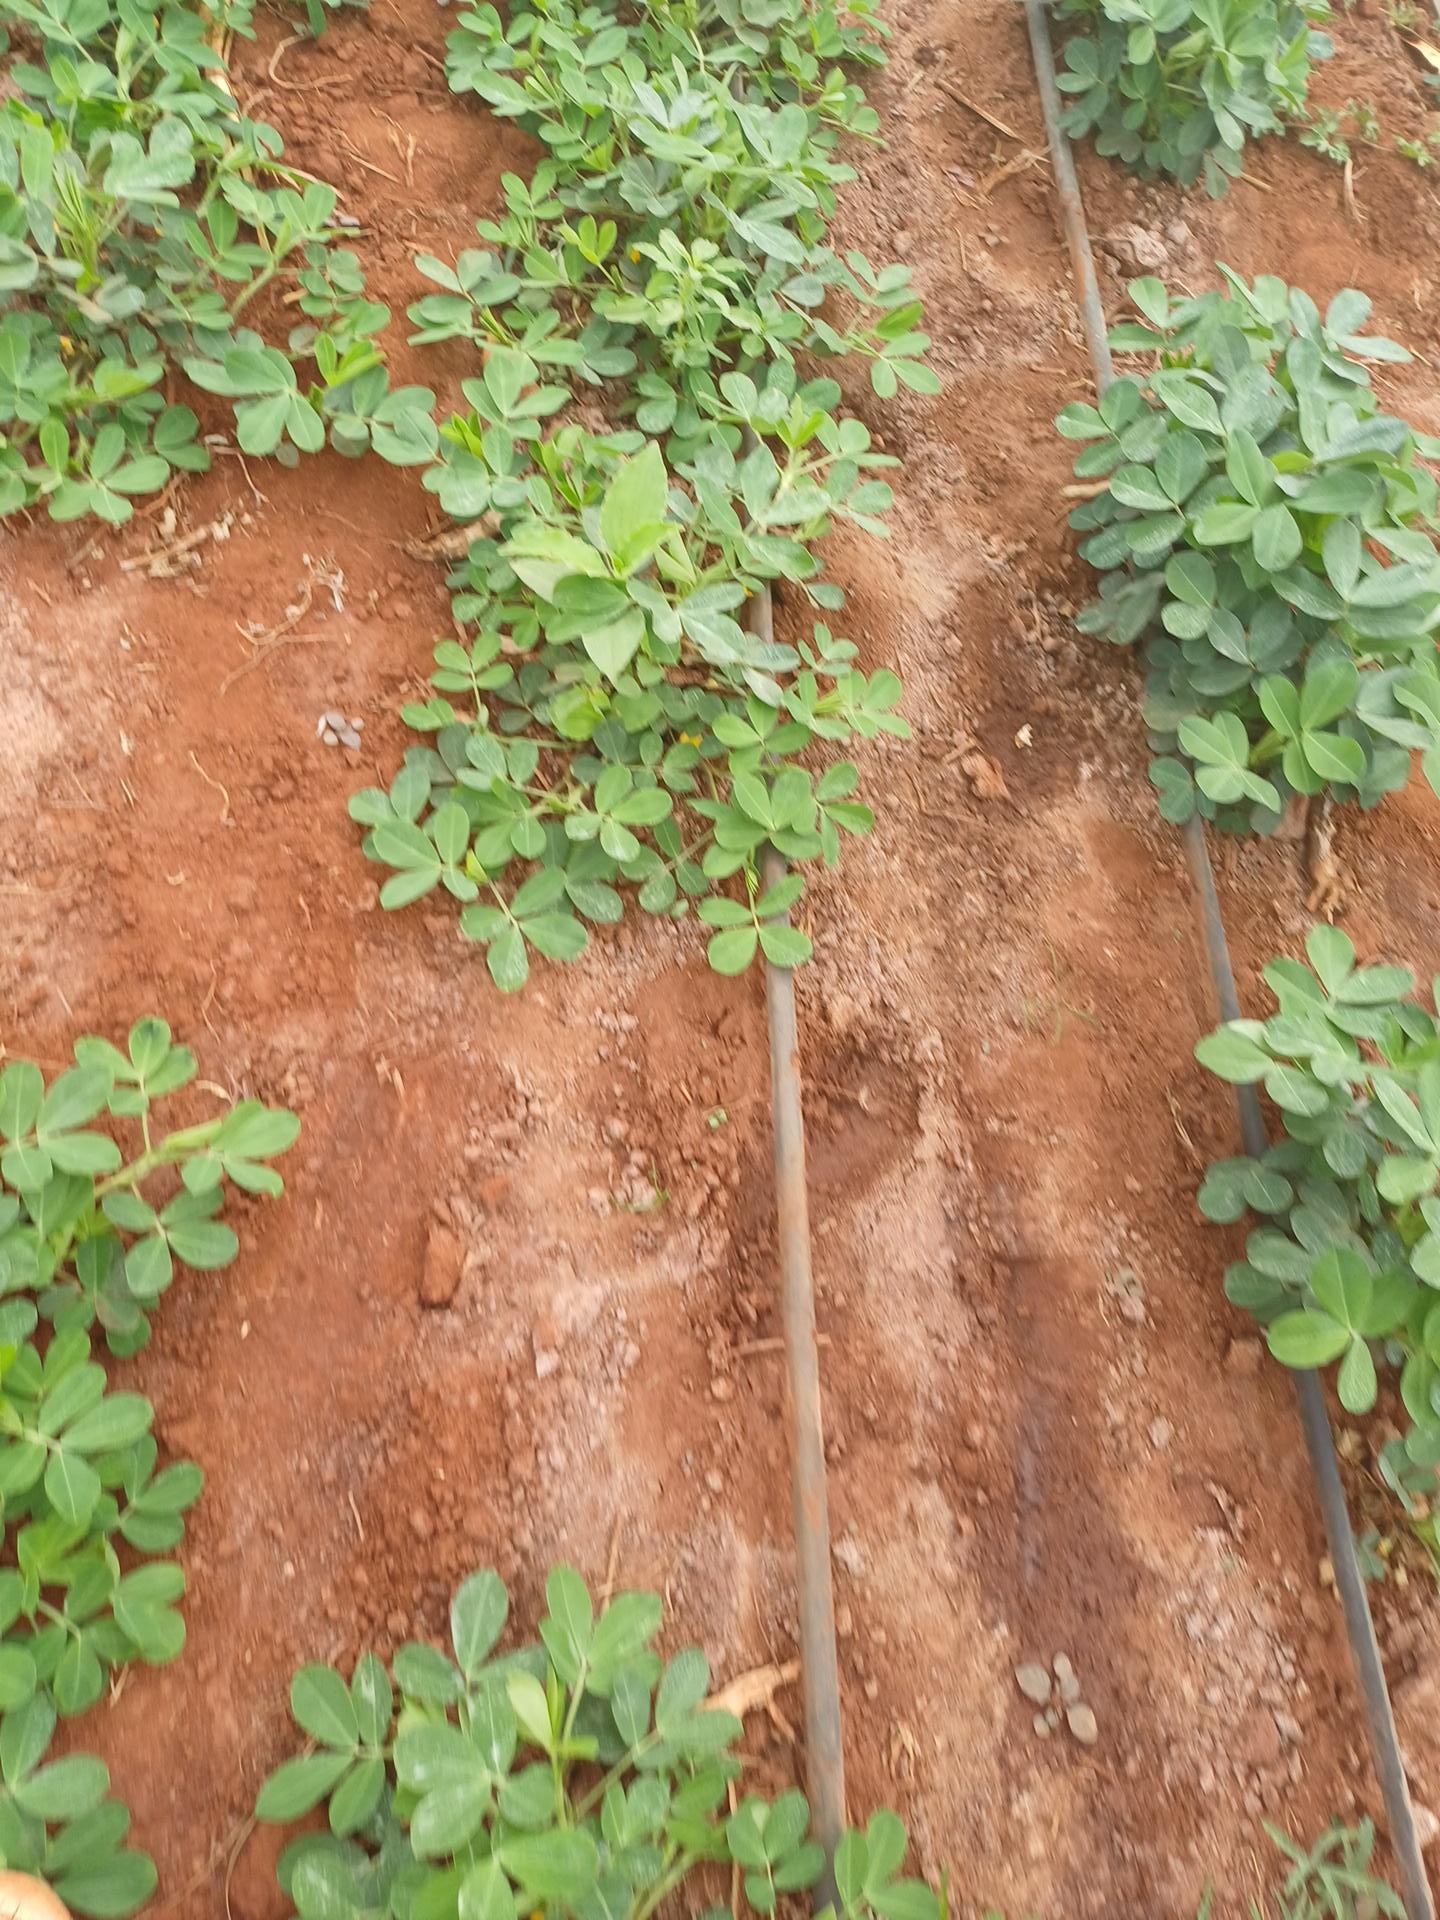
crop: groundnut
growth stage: flowering
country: Kenya
